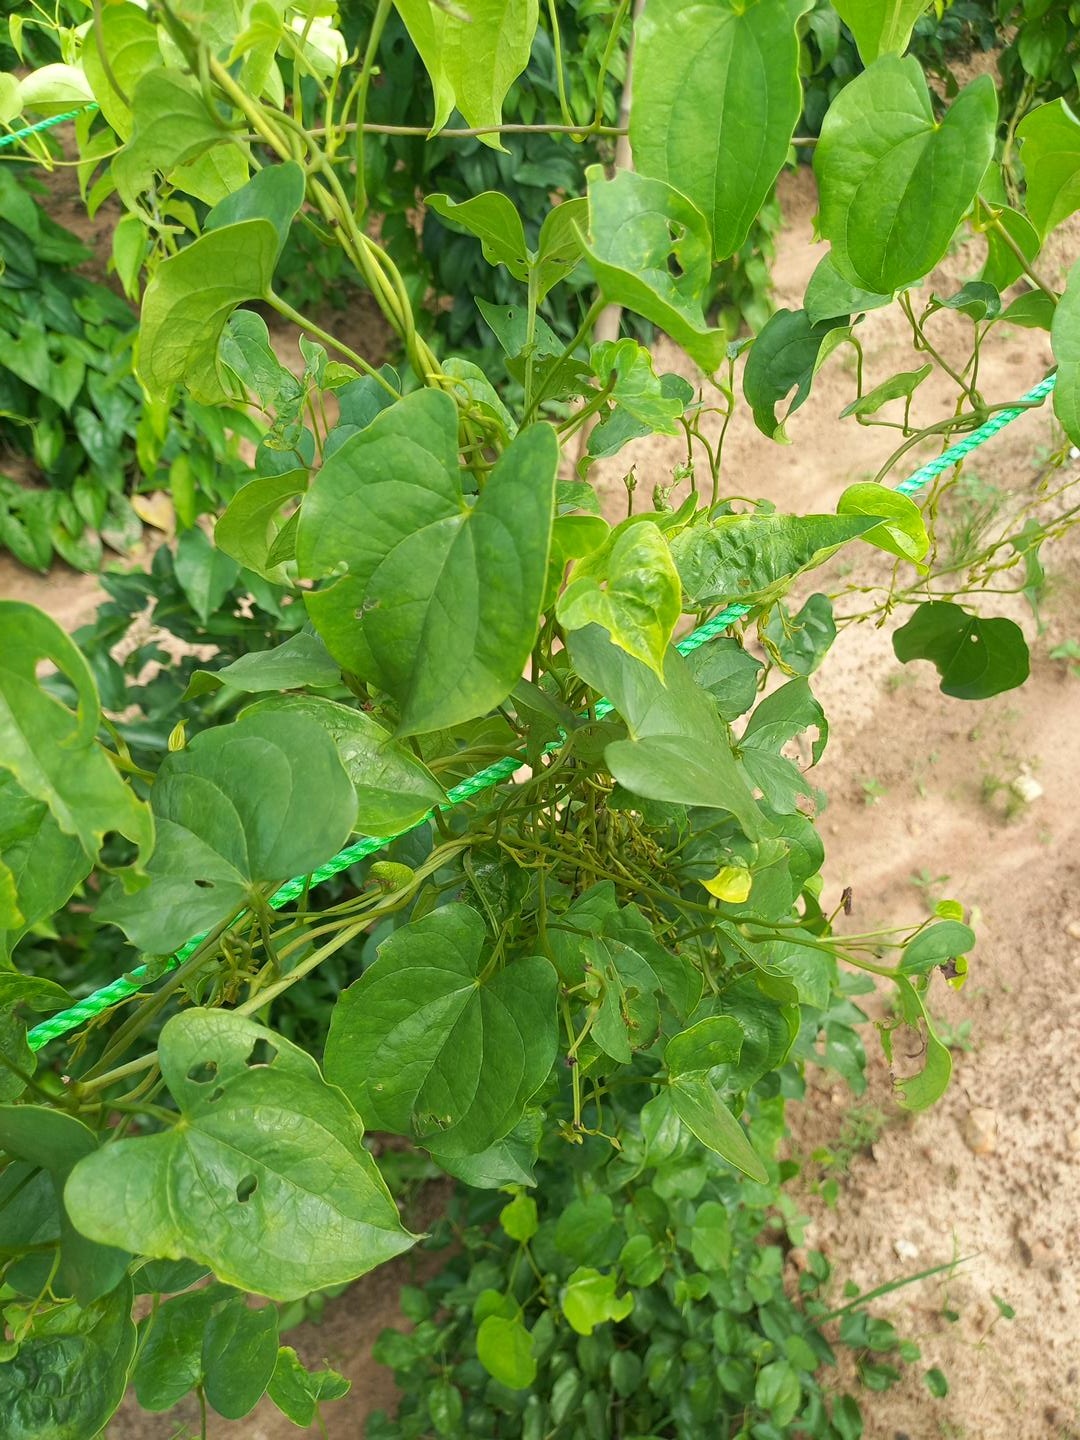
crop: yam
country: Nigeria
